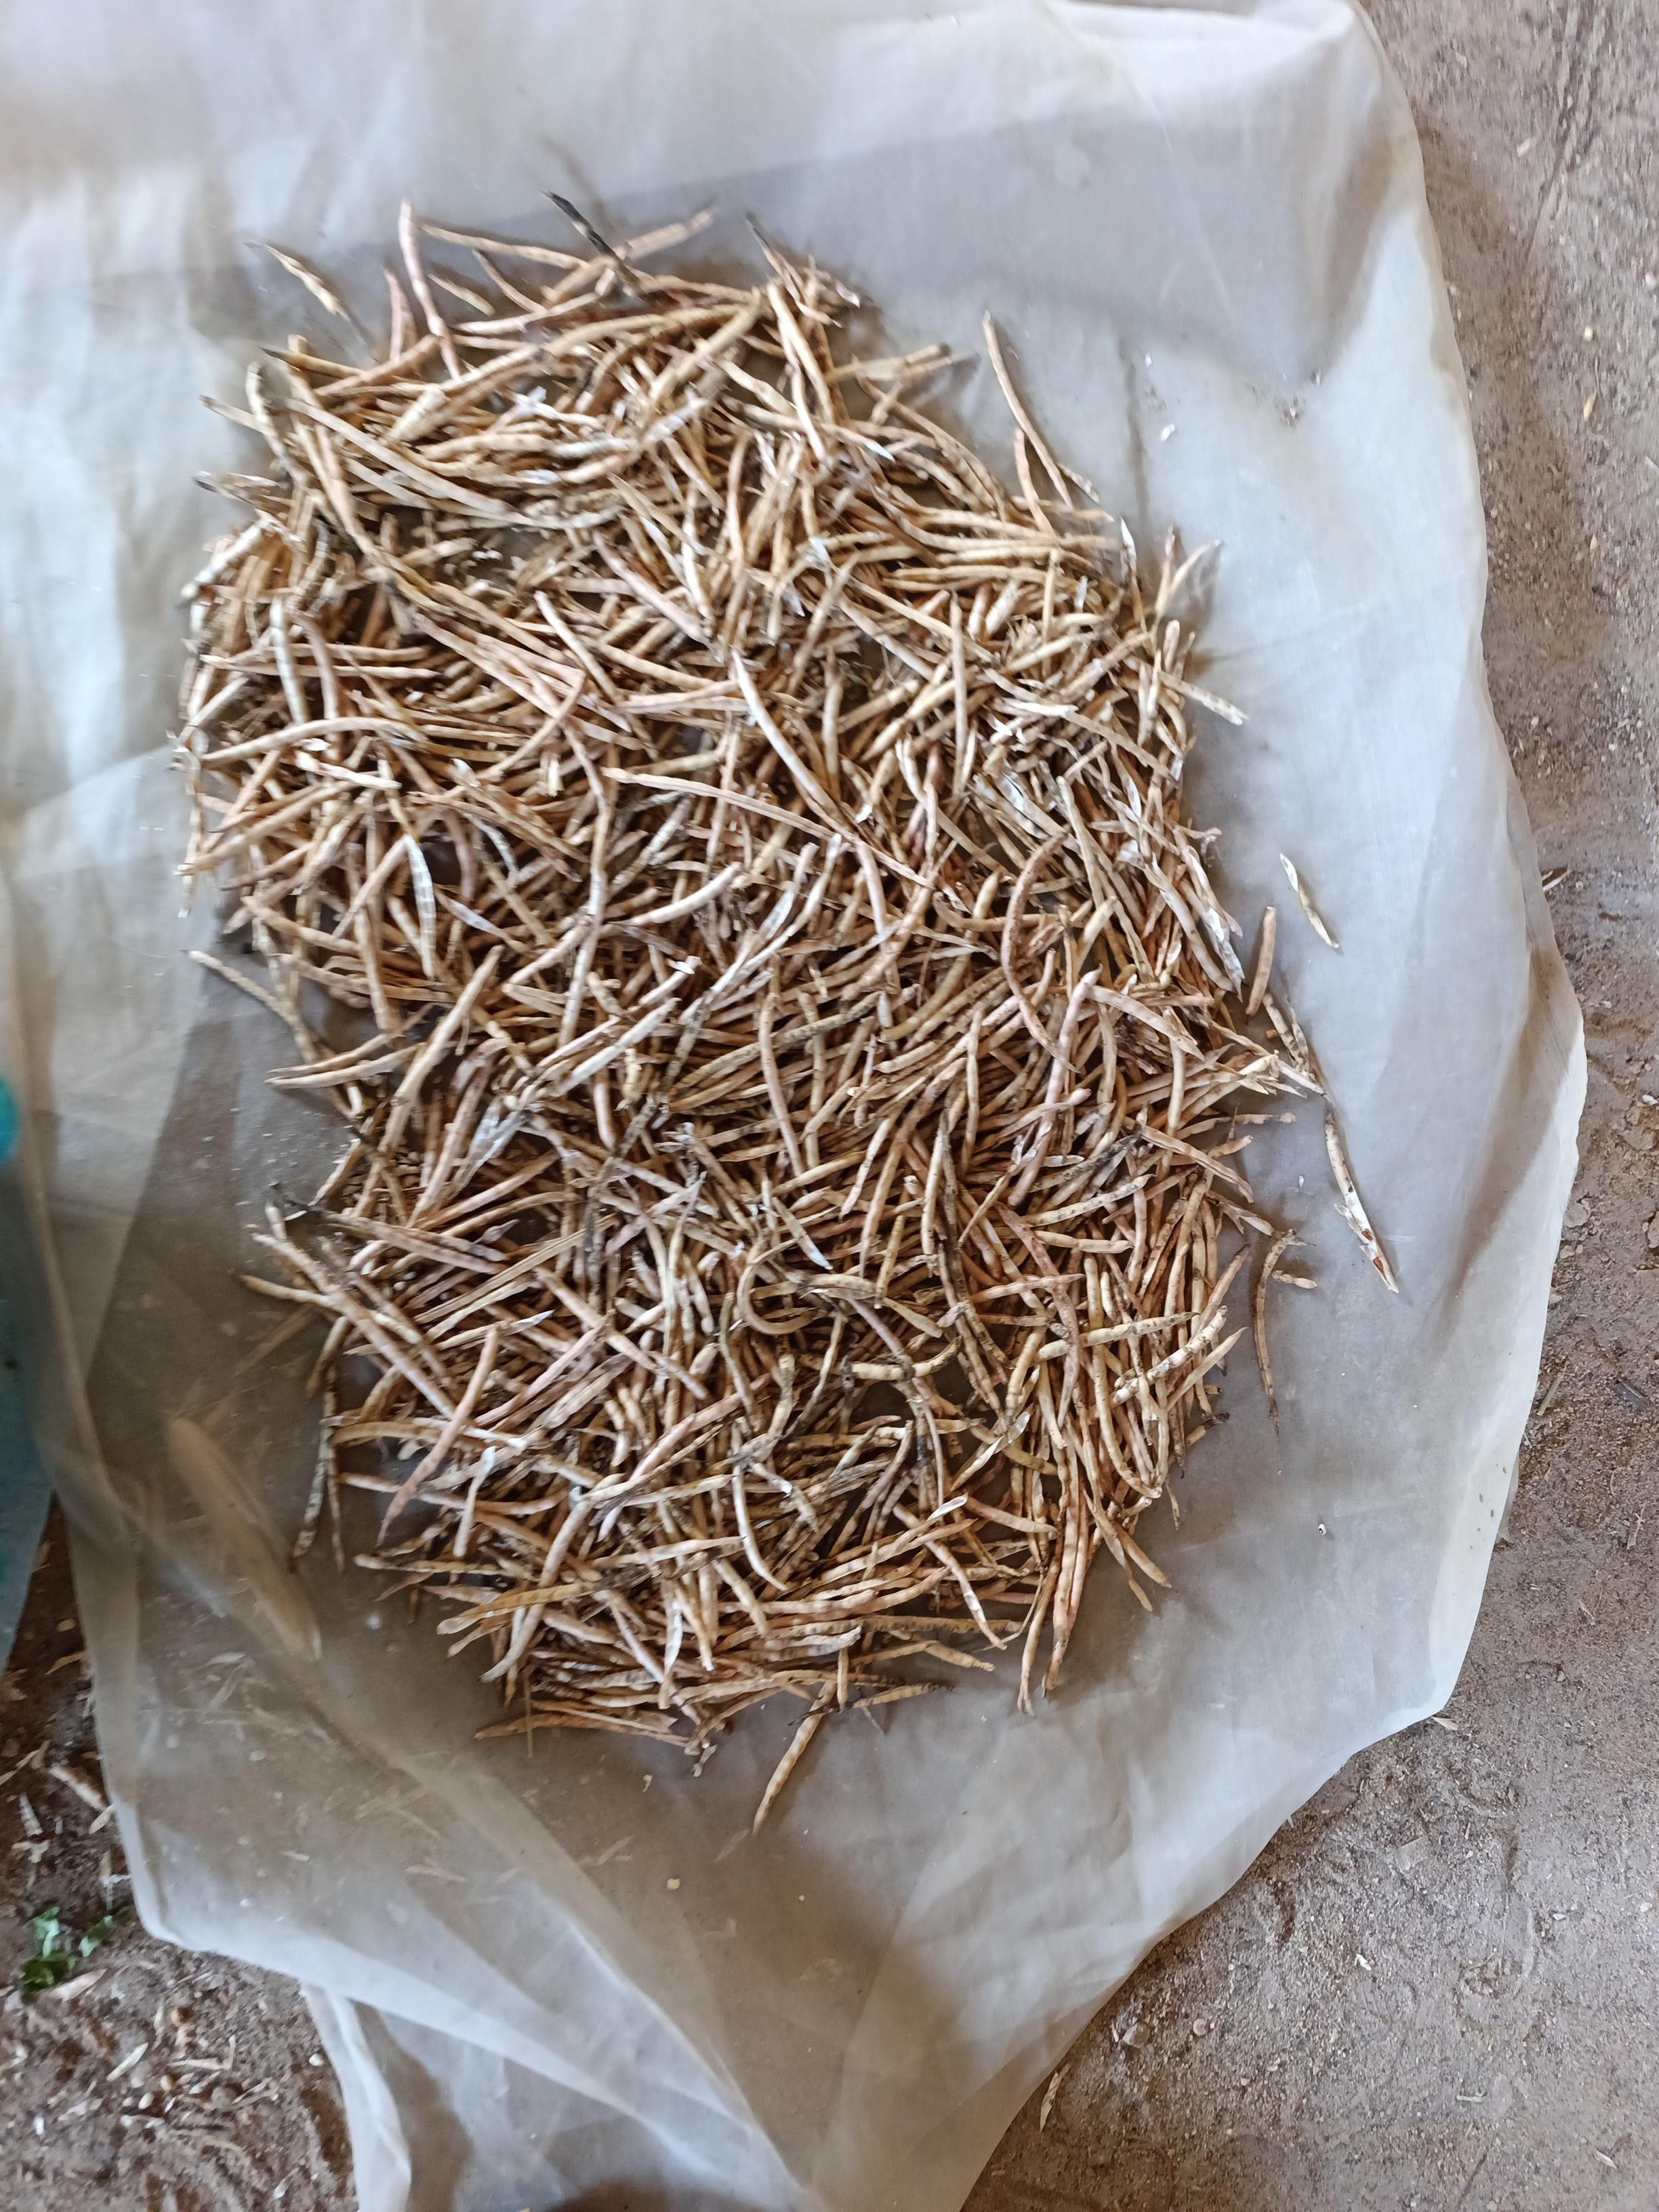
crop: cowpea
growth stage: harvest
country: Nigeria
